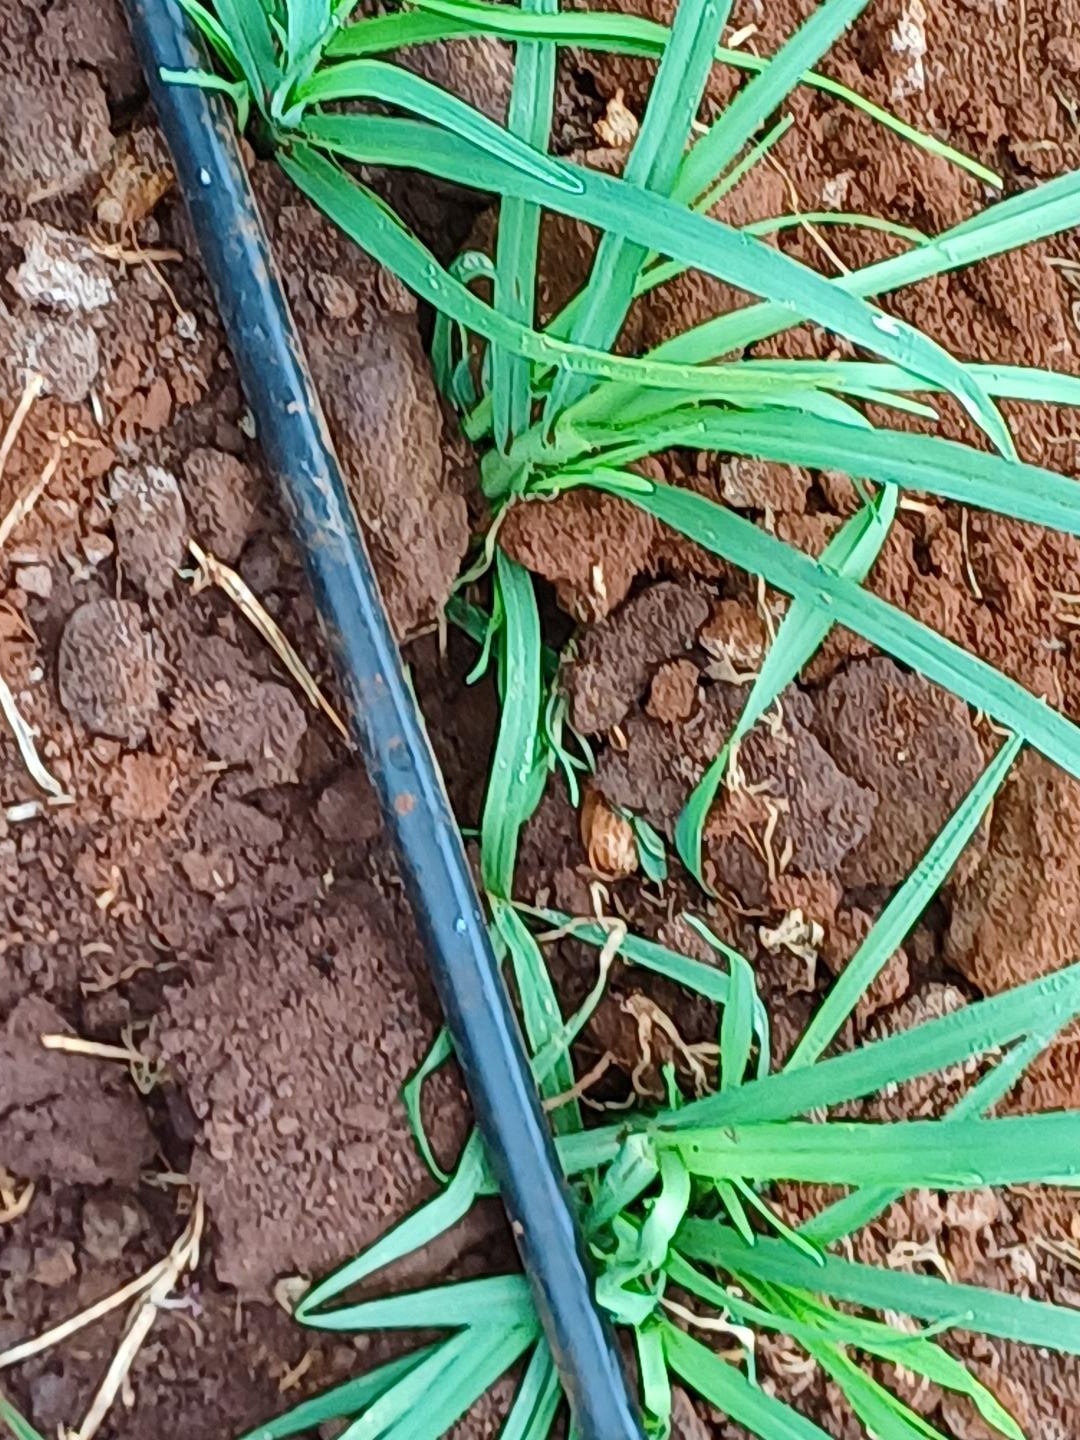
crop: finger millet
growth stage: vegetative
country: Kenya
